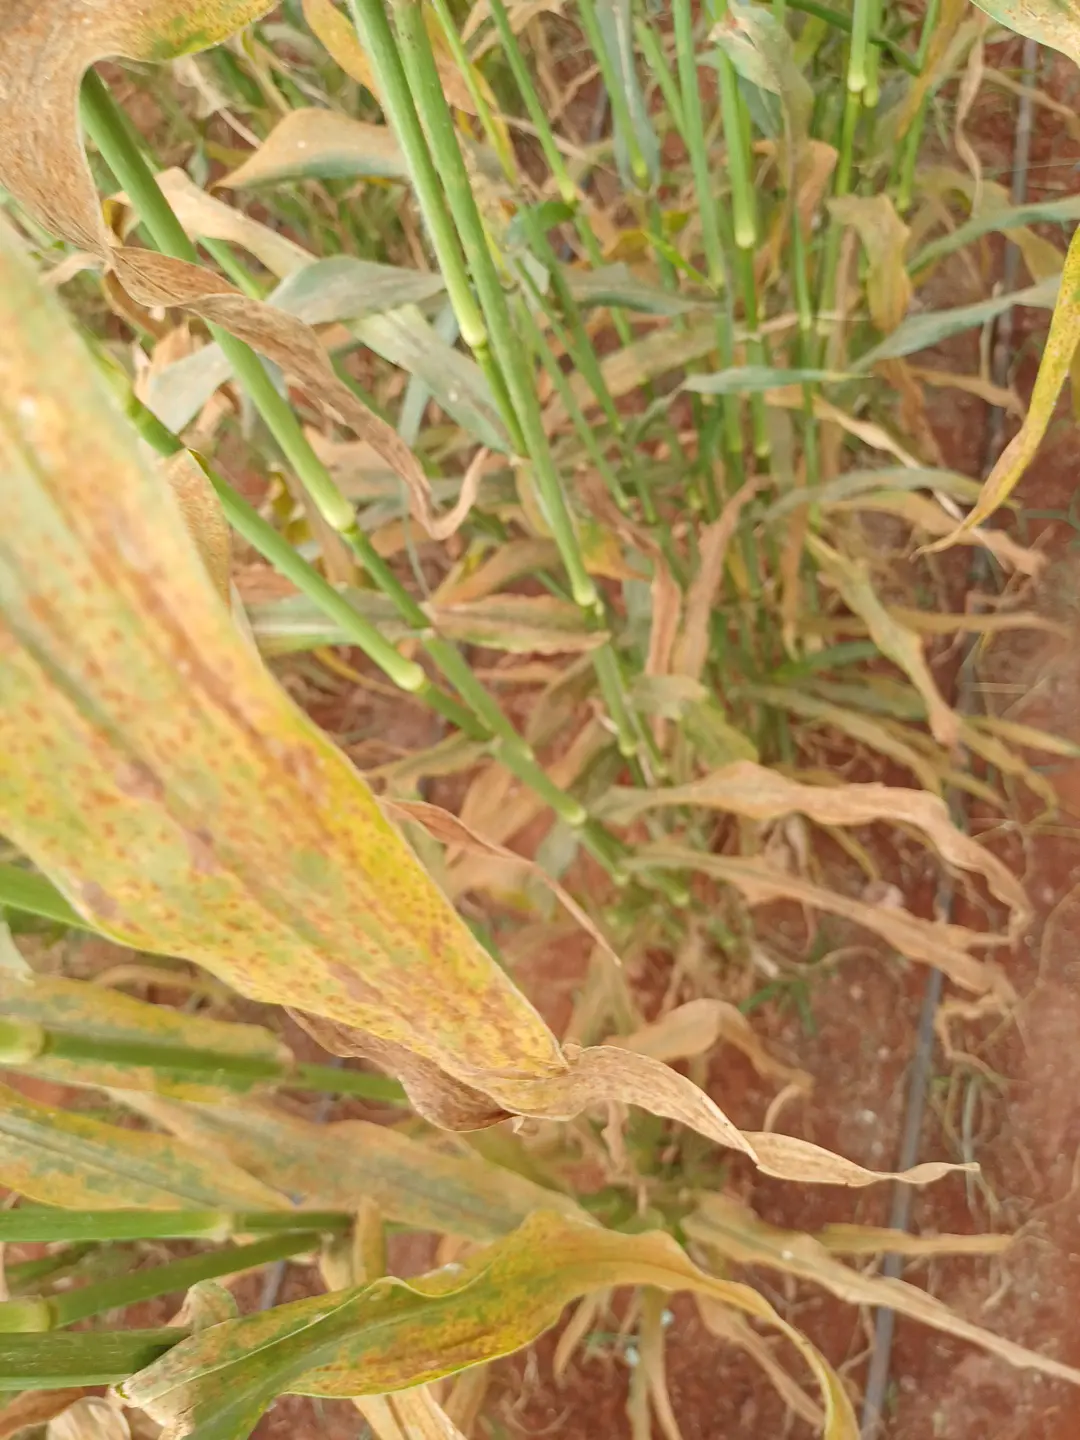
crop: pearl millet
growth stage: filling grain
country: Kenya
